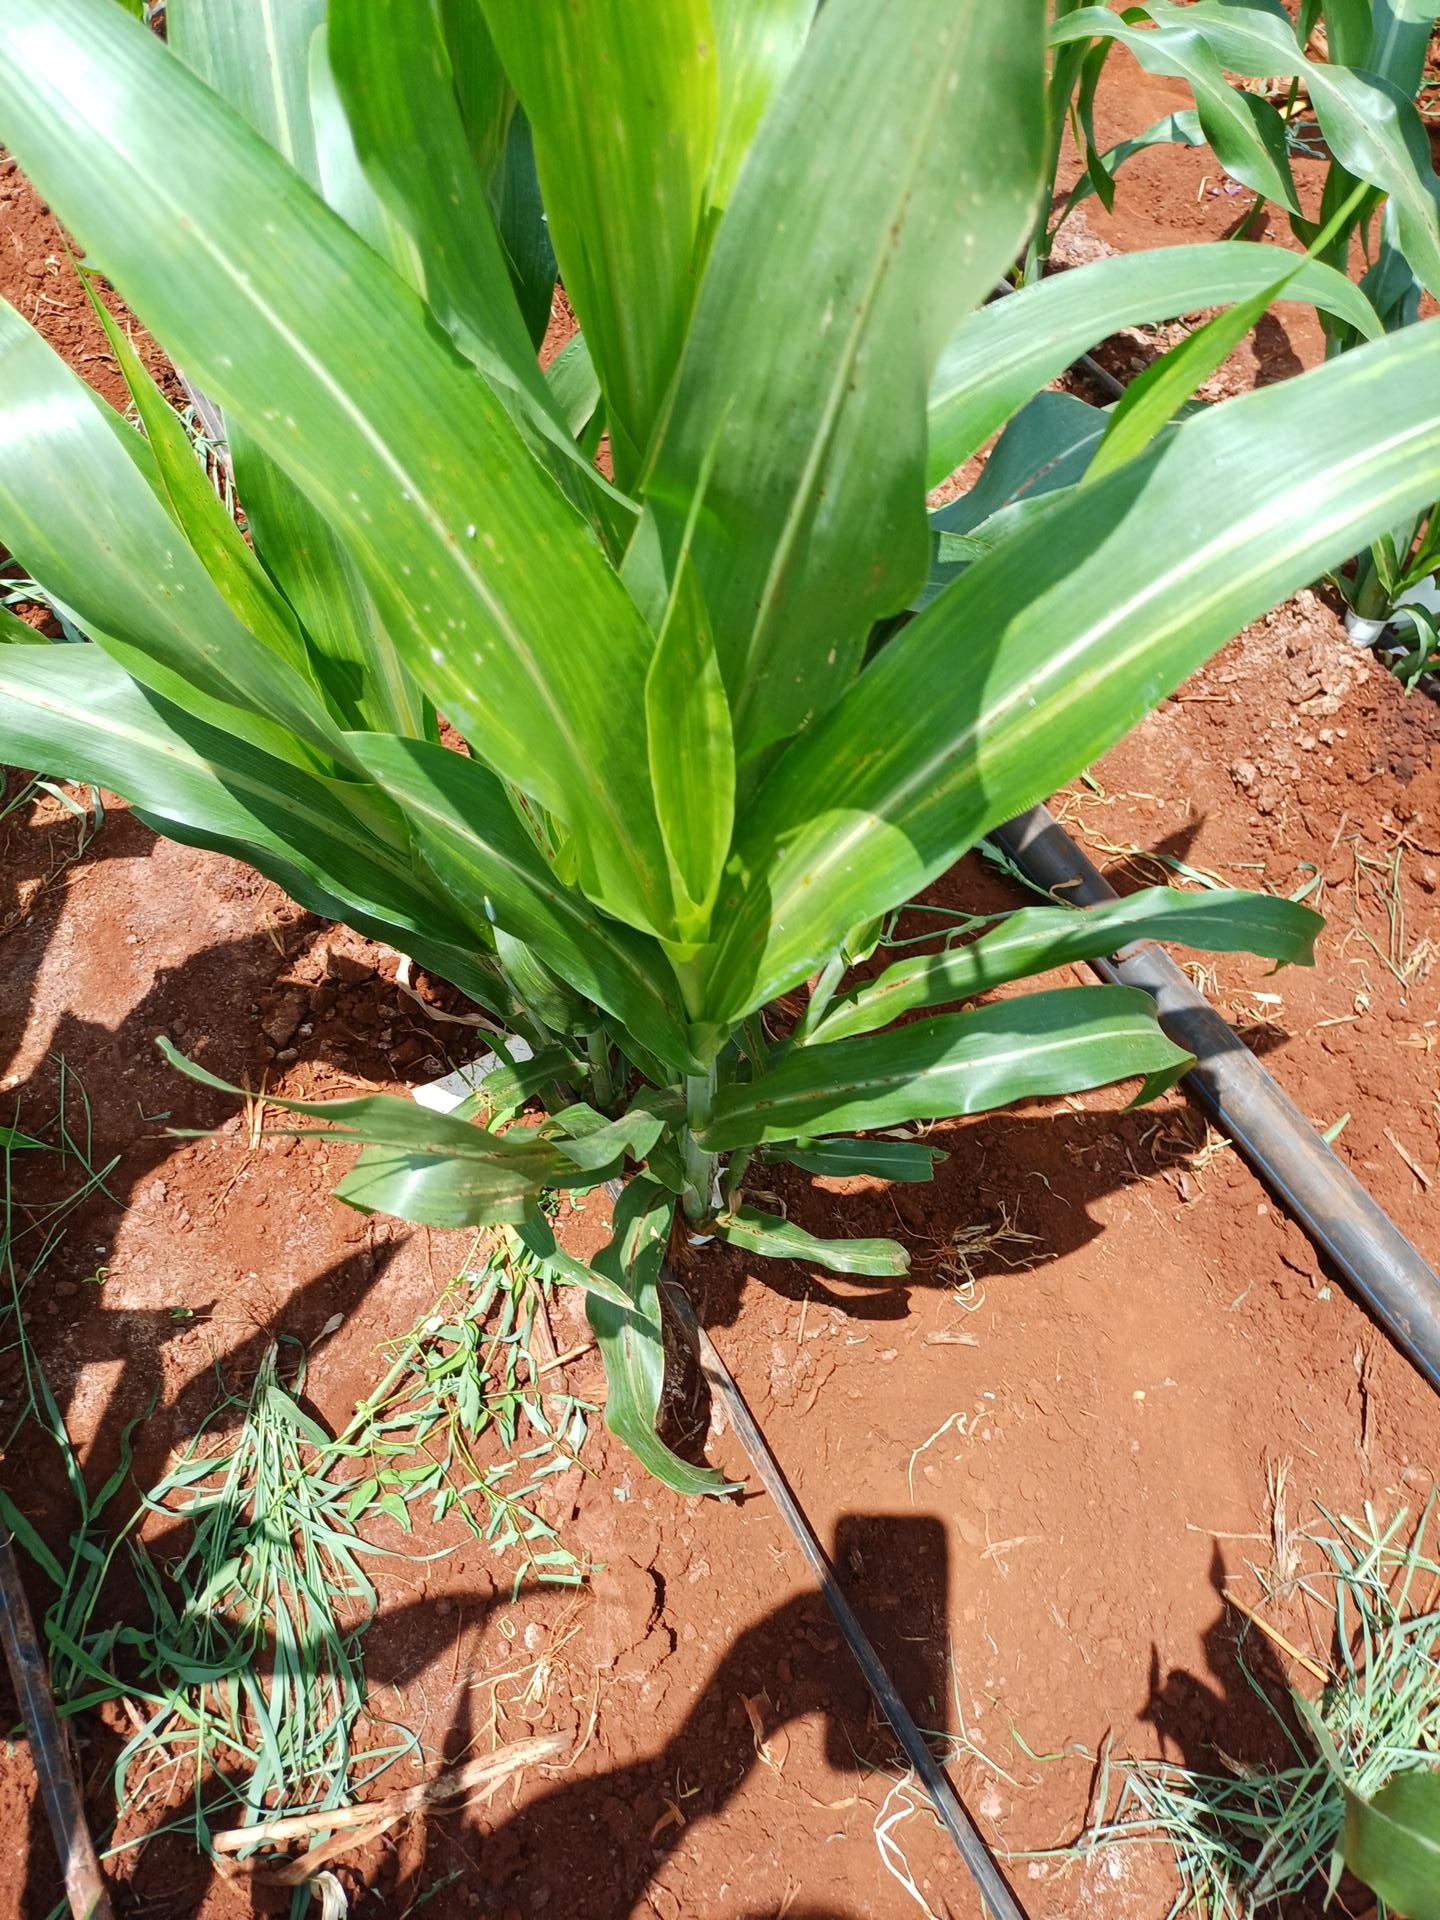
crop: sorghum
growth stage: vegetative
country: Kenya
